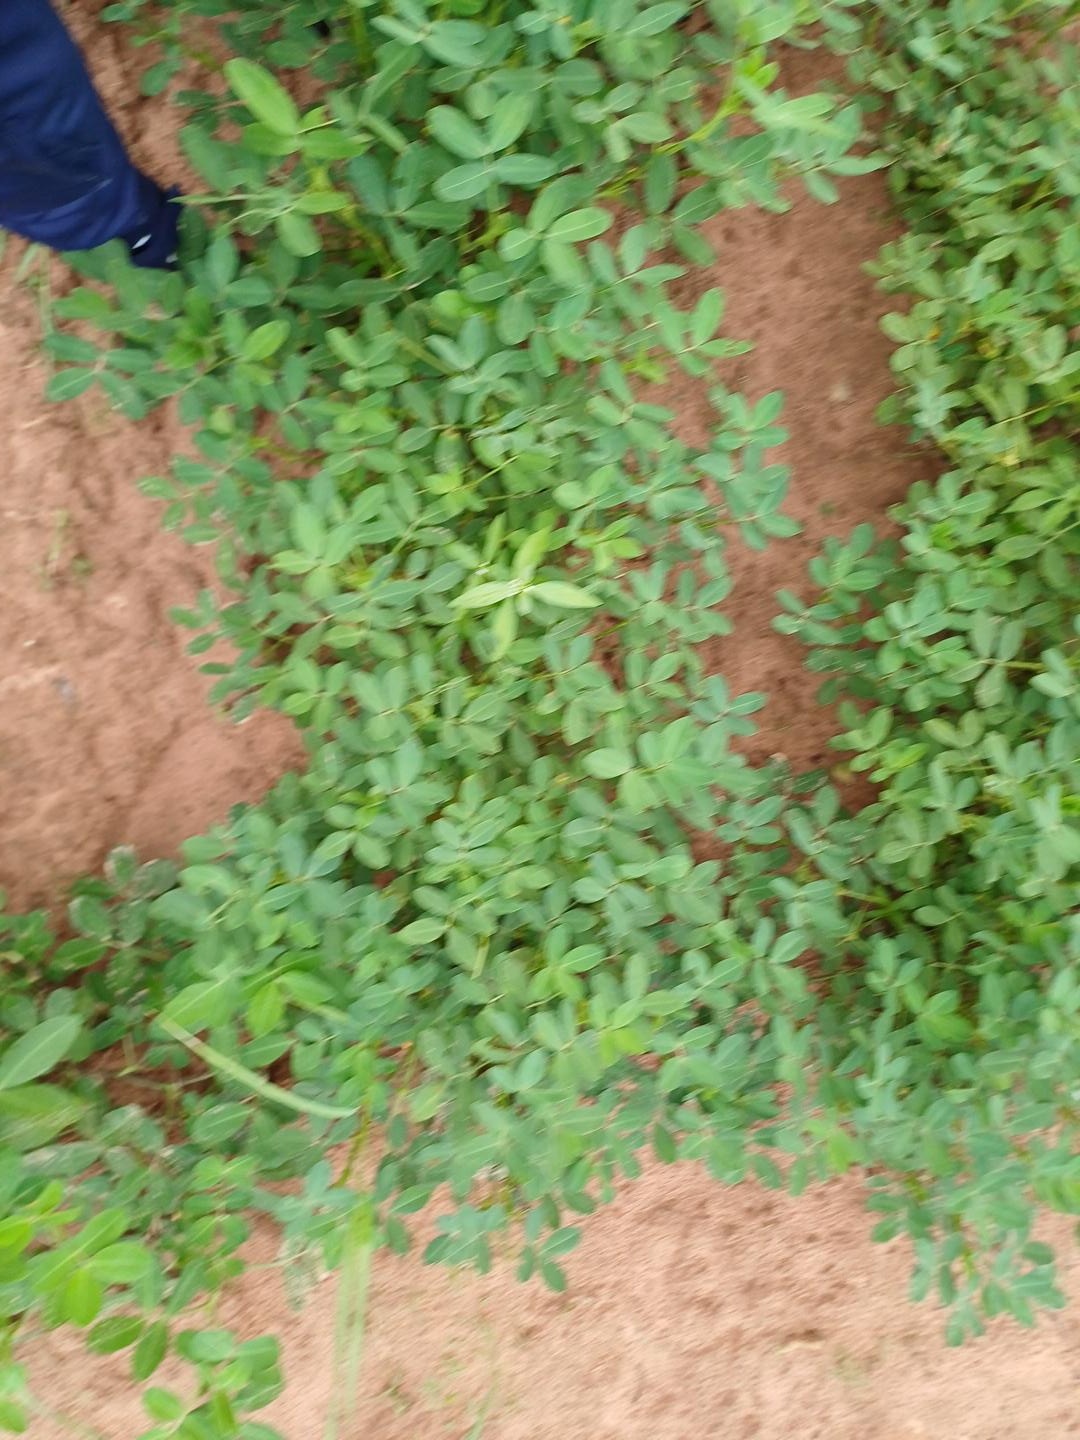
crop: groundnut
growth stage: flowering
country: Senegal
